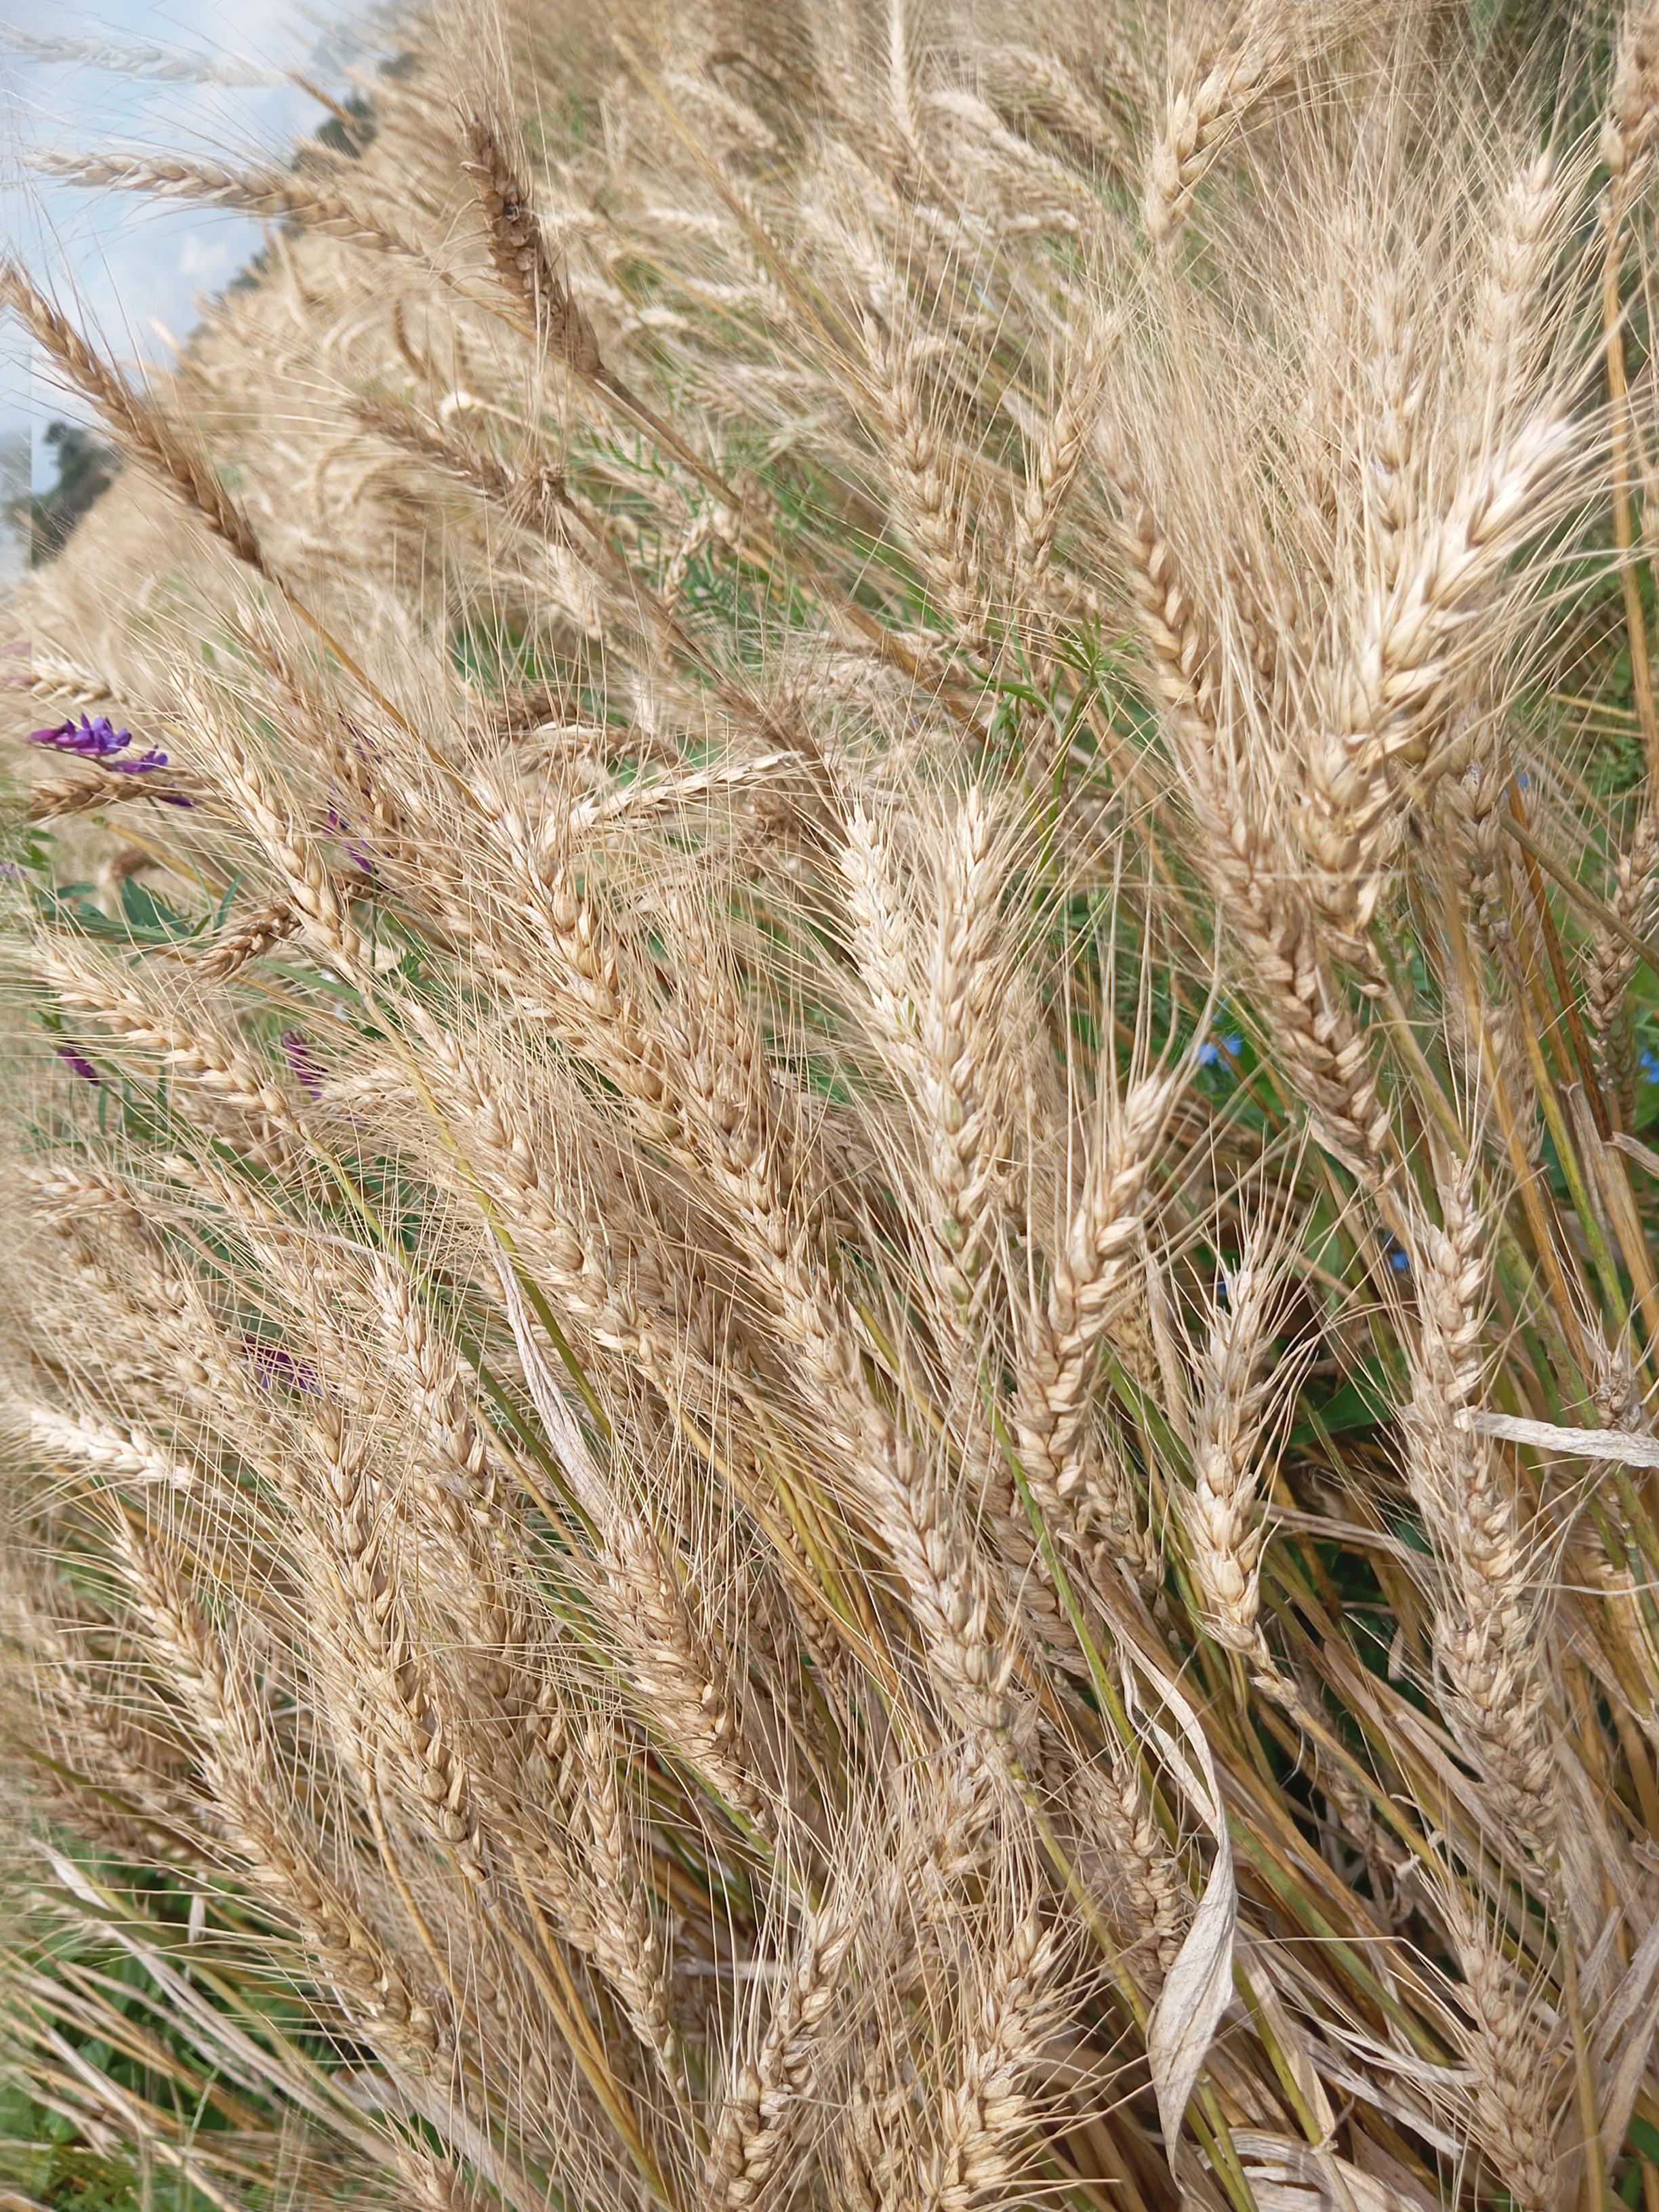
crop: wheat
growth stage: maturity
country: Kenya
